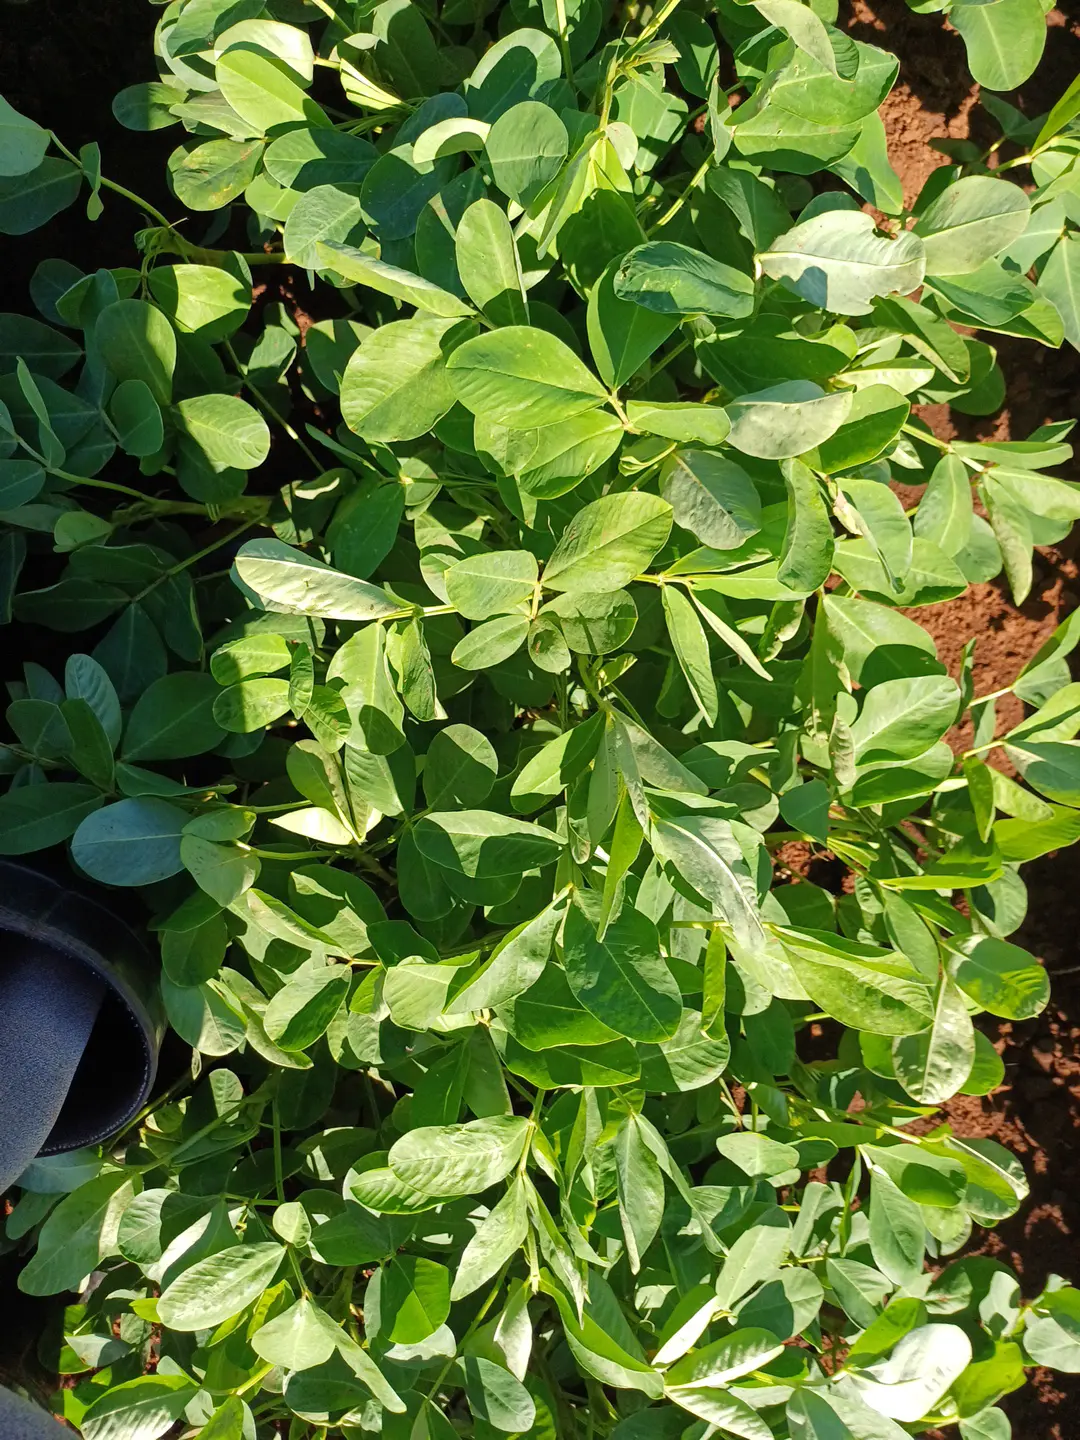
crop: groundnut
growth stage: flowering
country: Kenya
